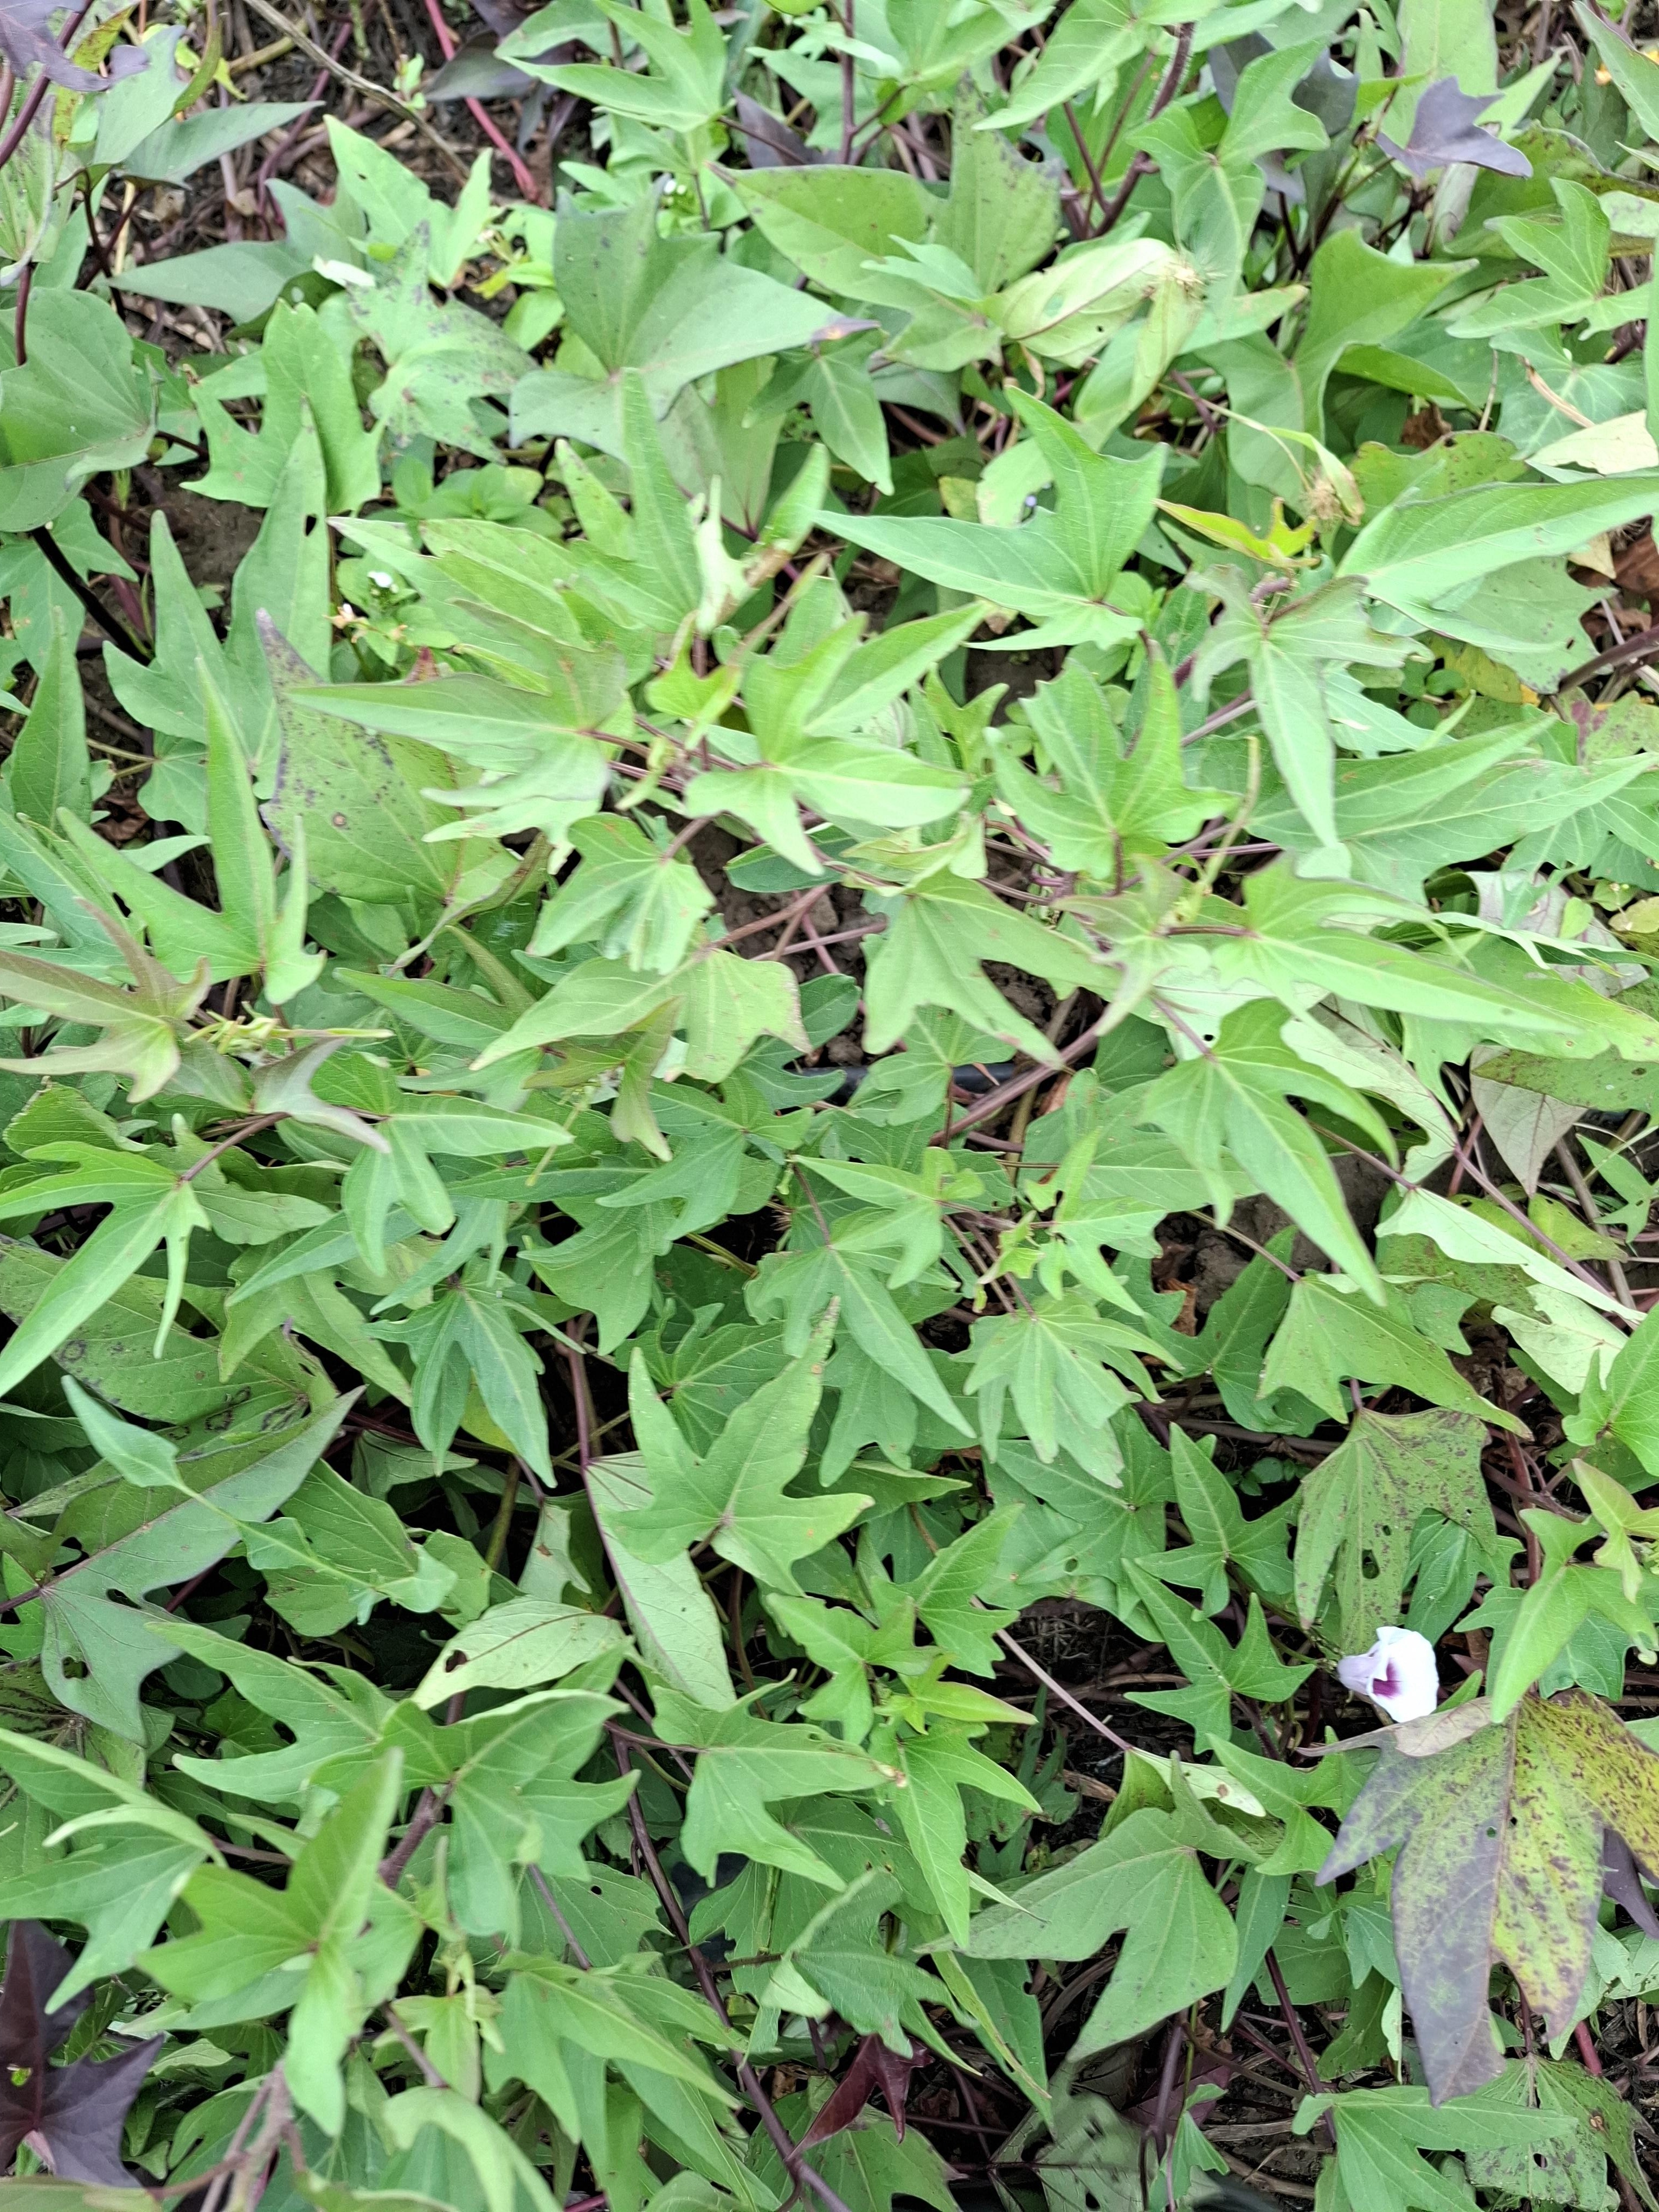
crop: sweet potato
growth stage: flowering
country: Tanzania
